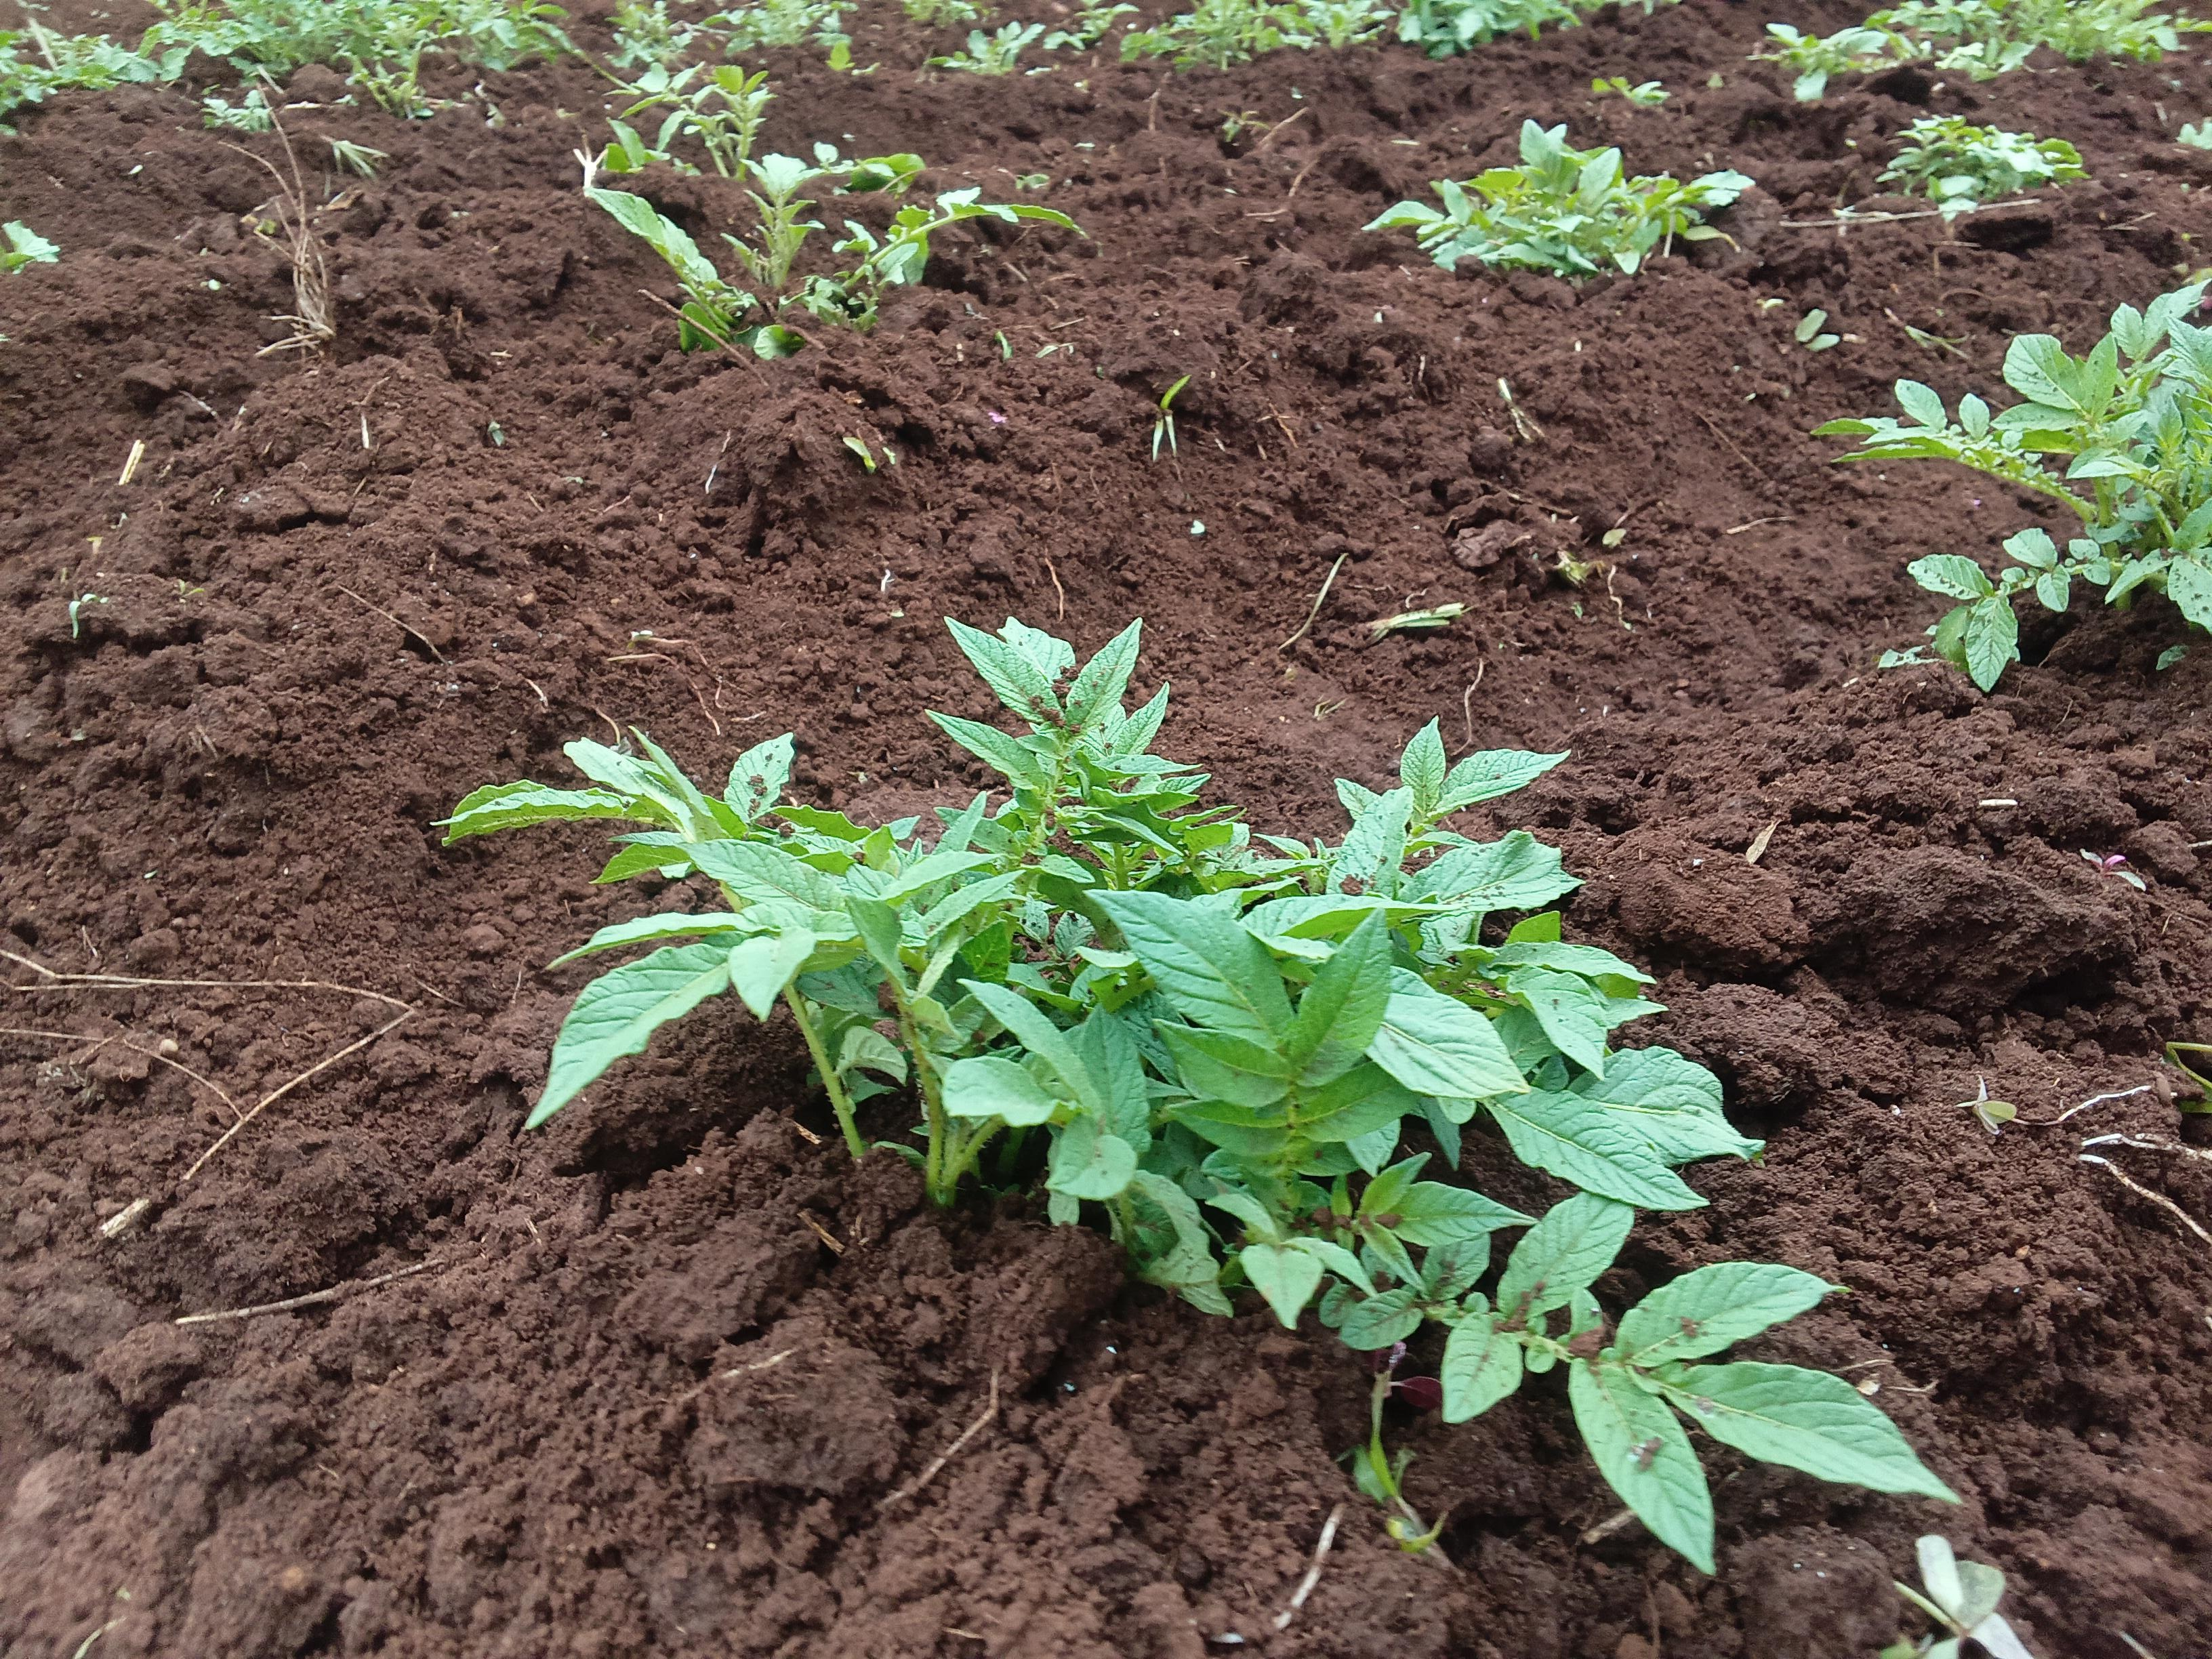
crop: potato
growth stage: sprouting emergence
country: Kenya
